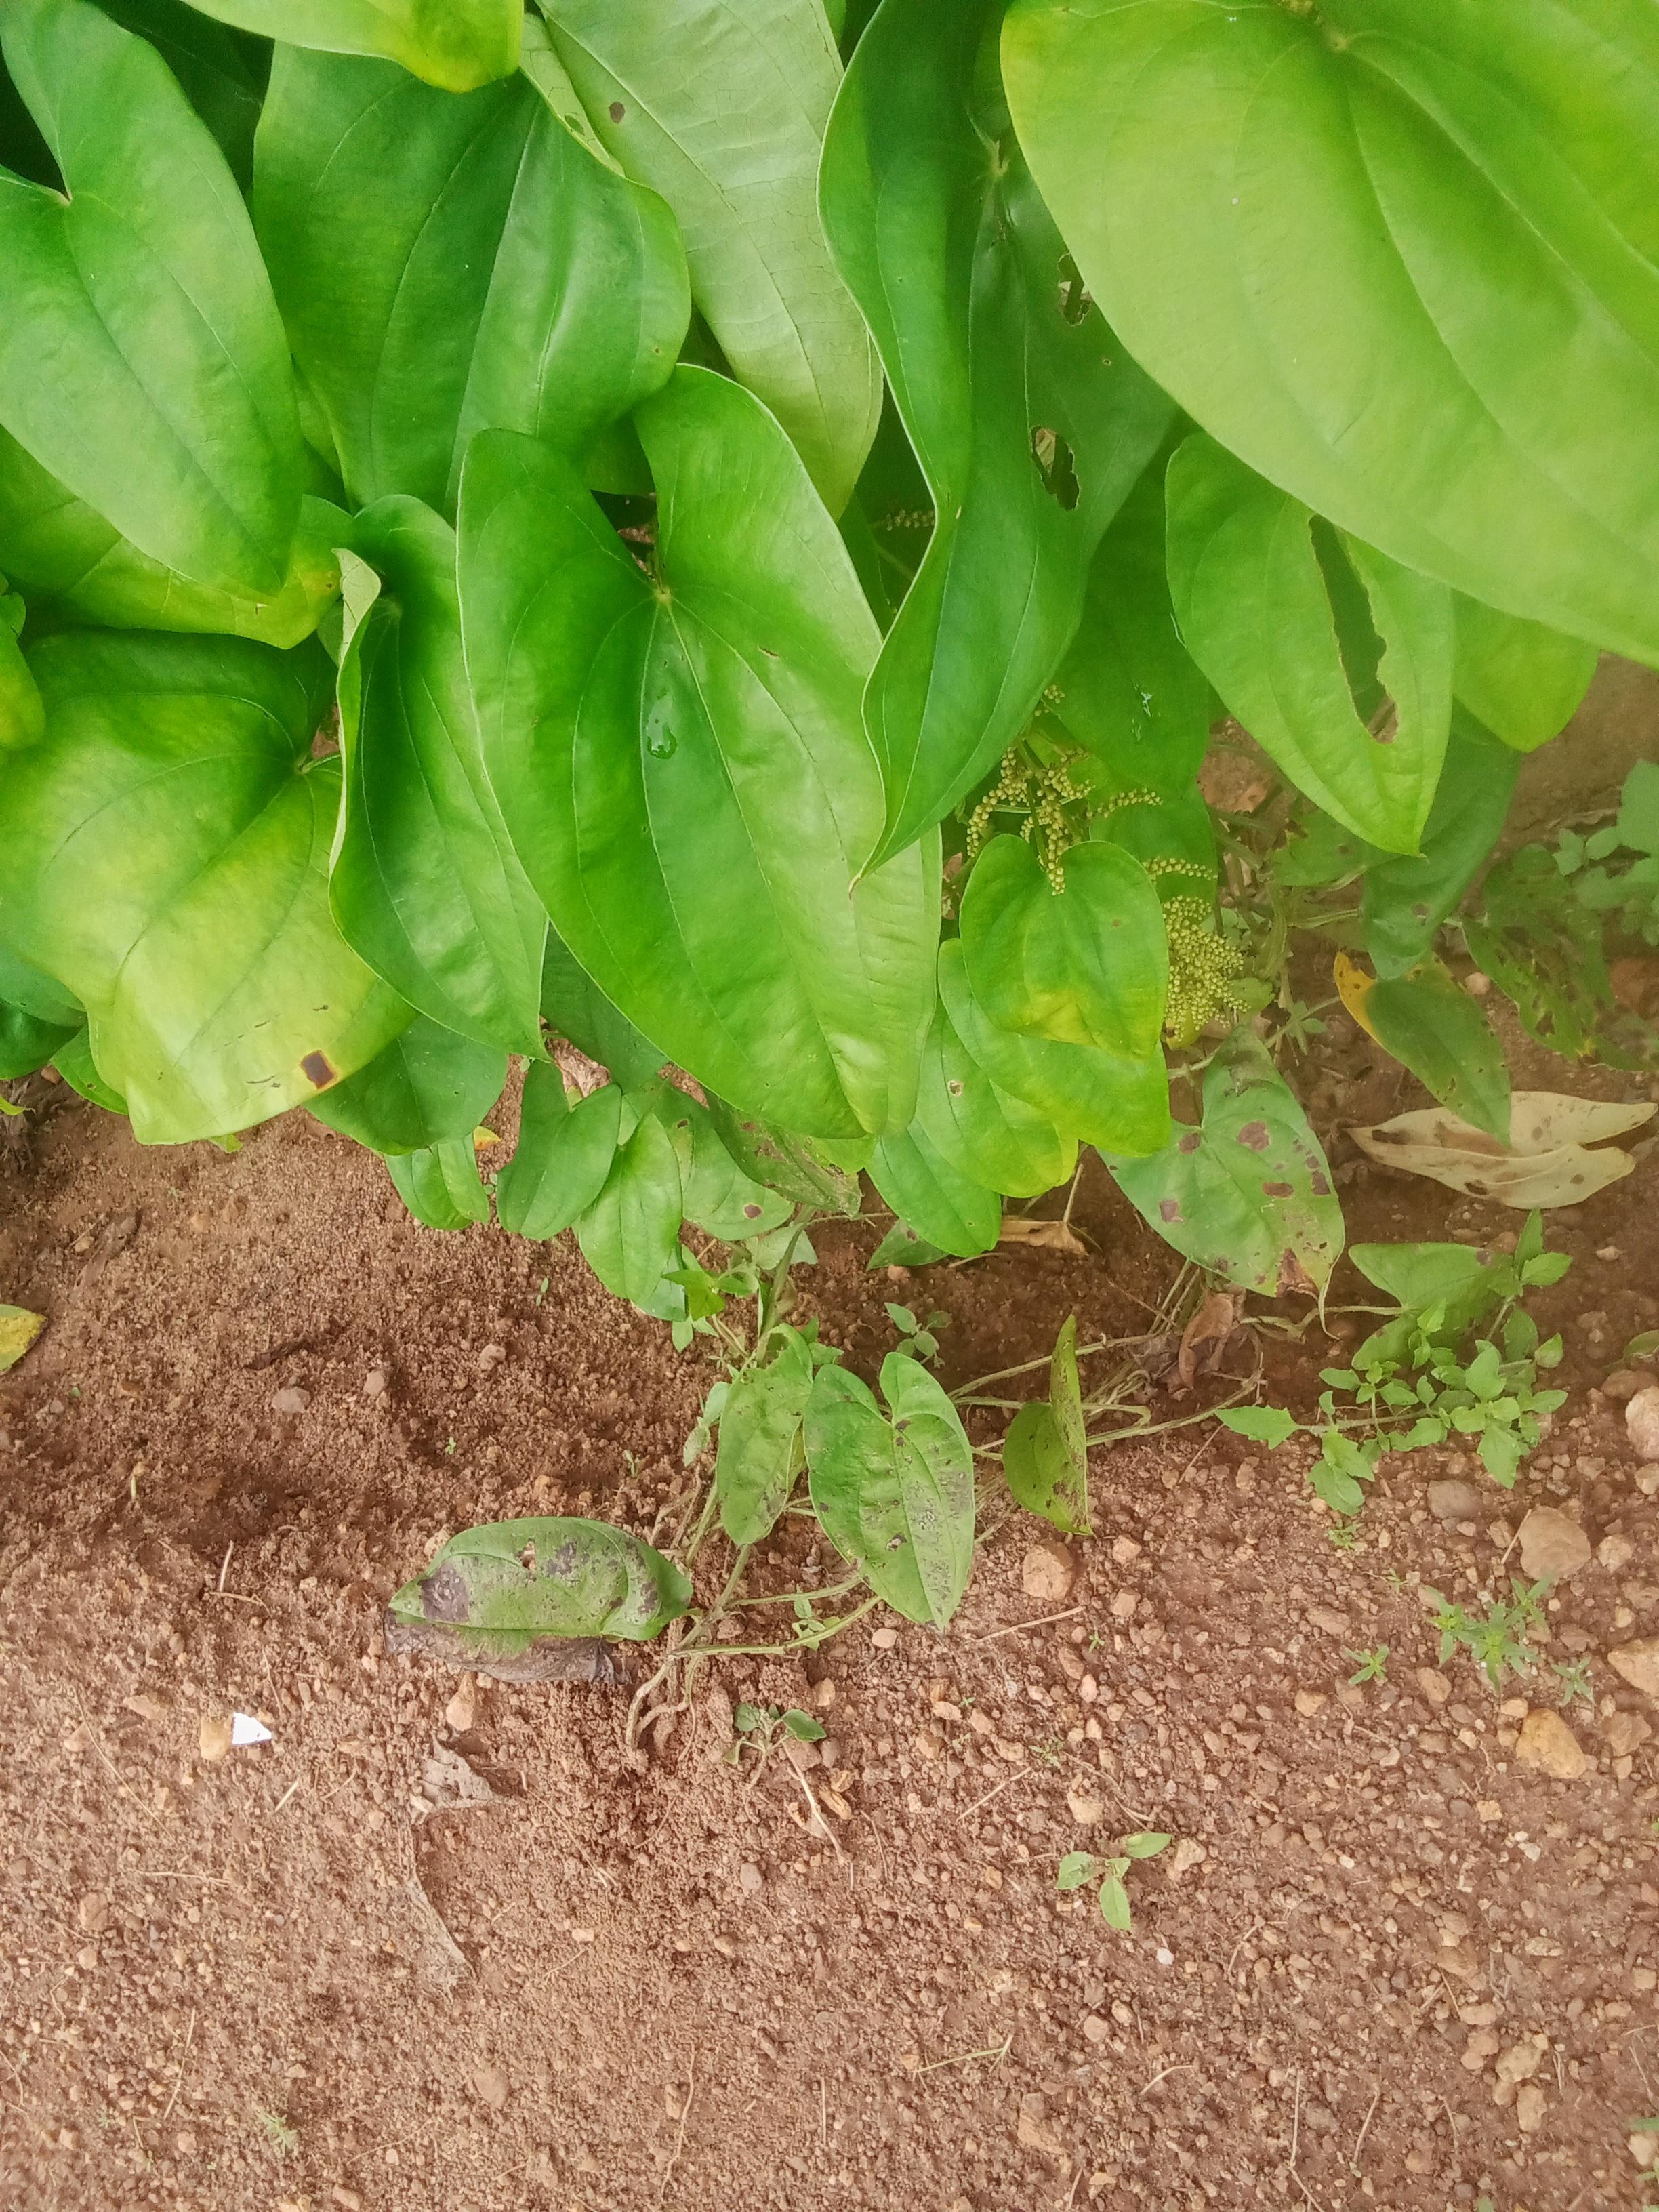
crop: yam
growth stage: vegetative
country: Nigeria
